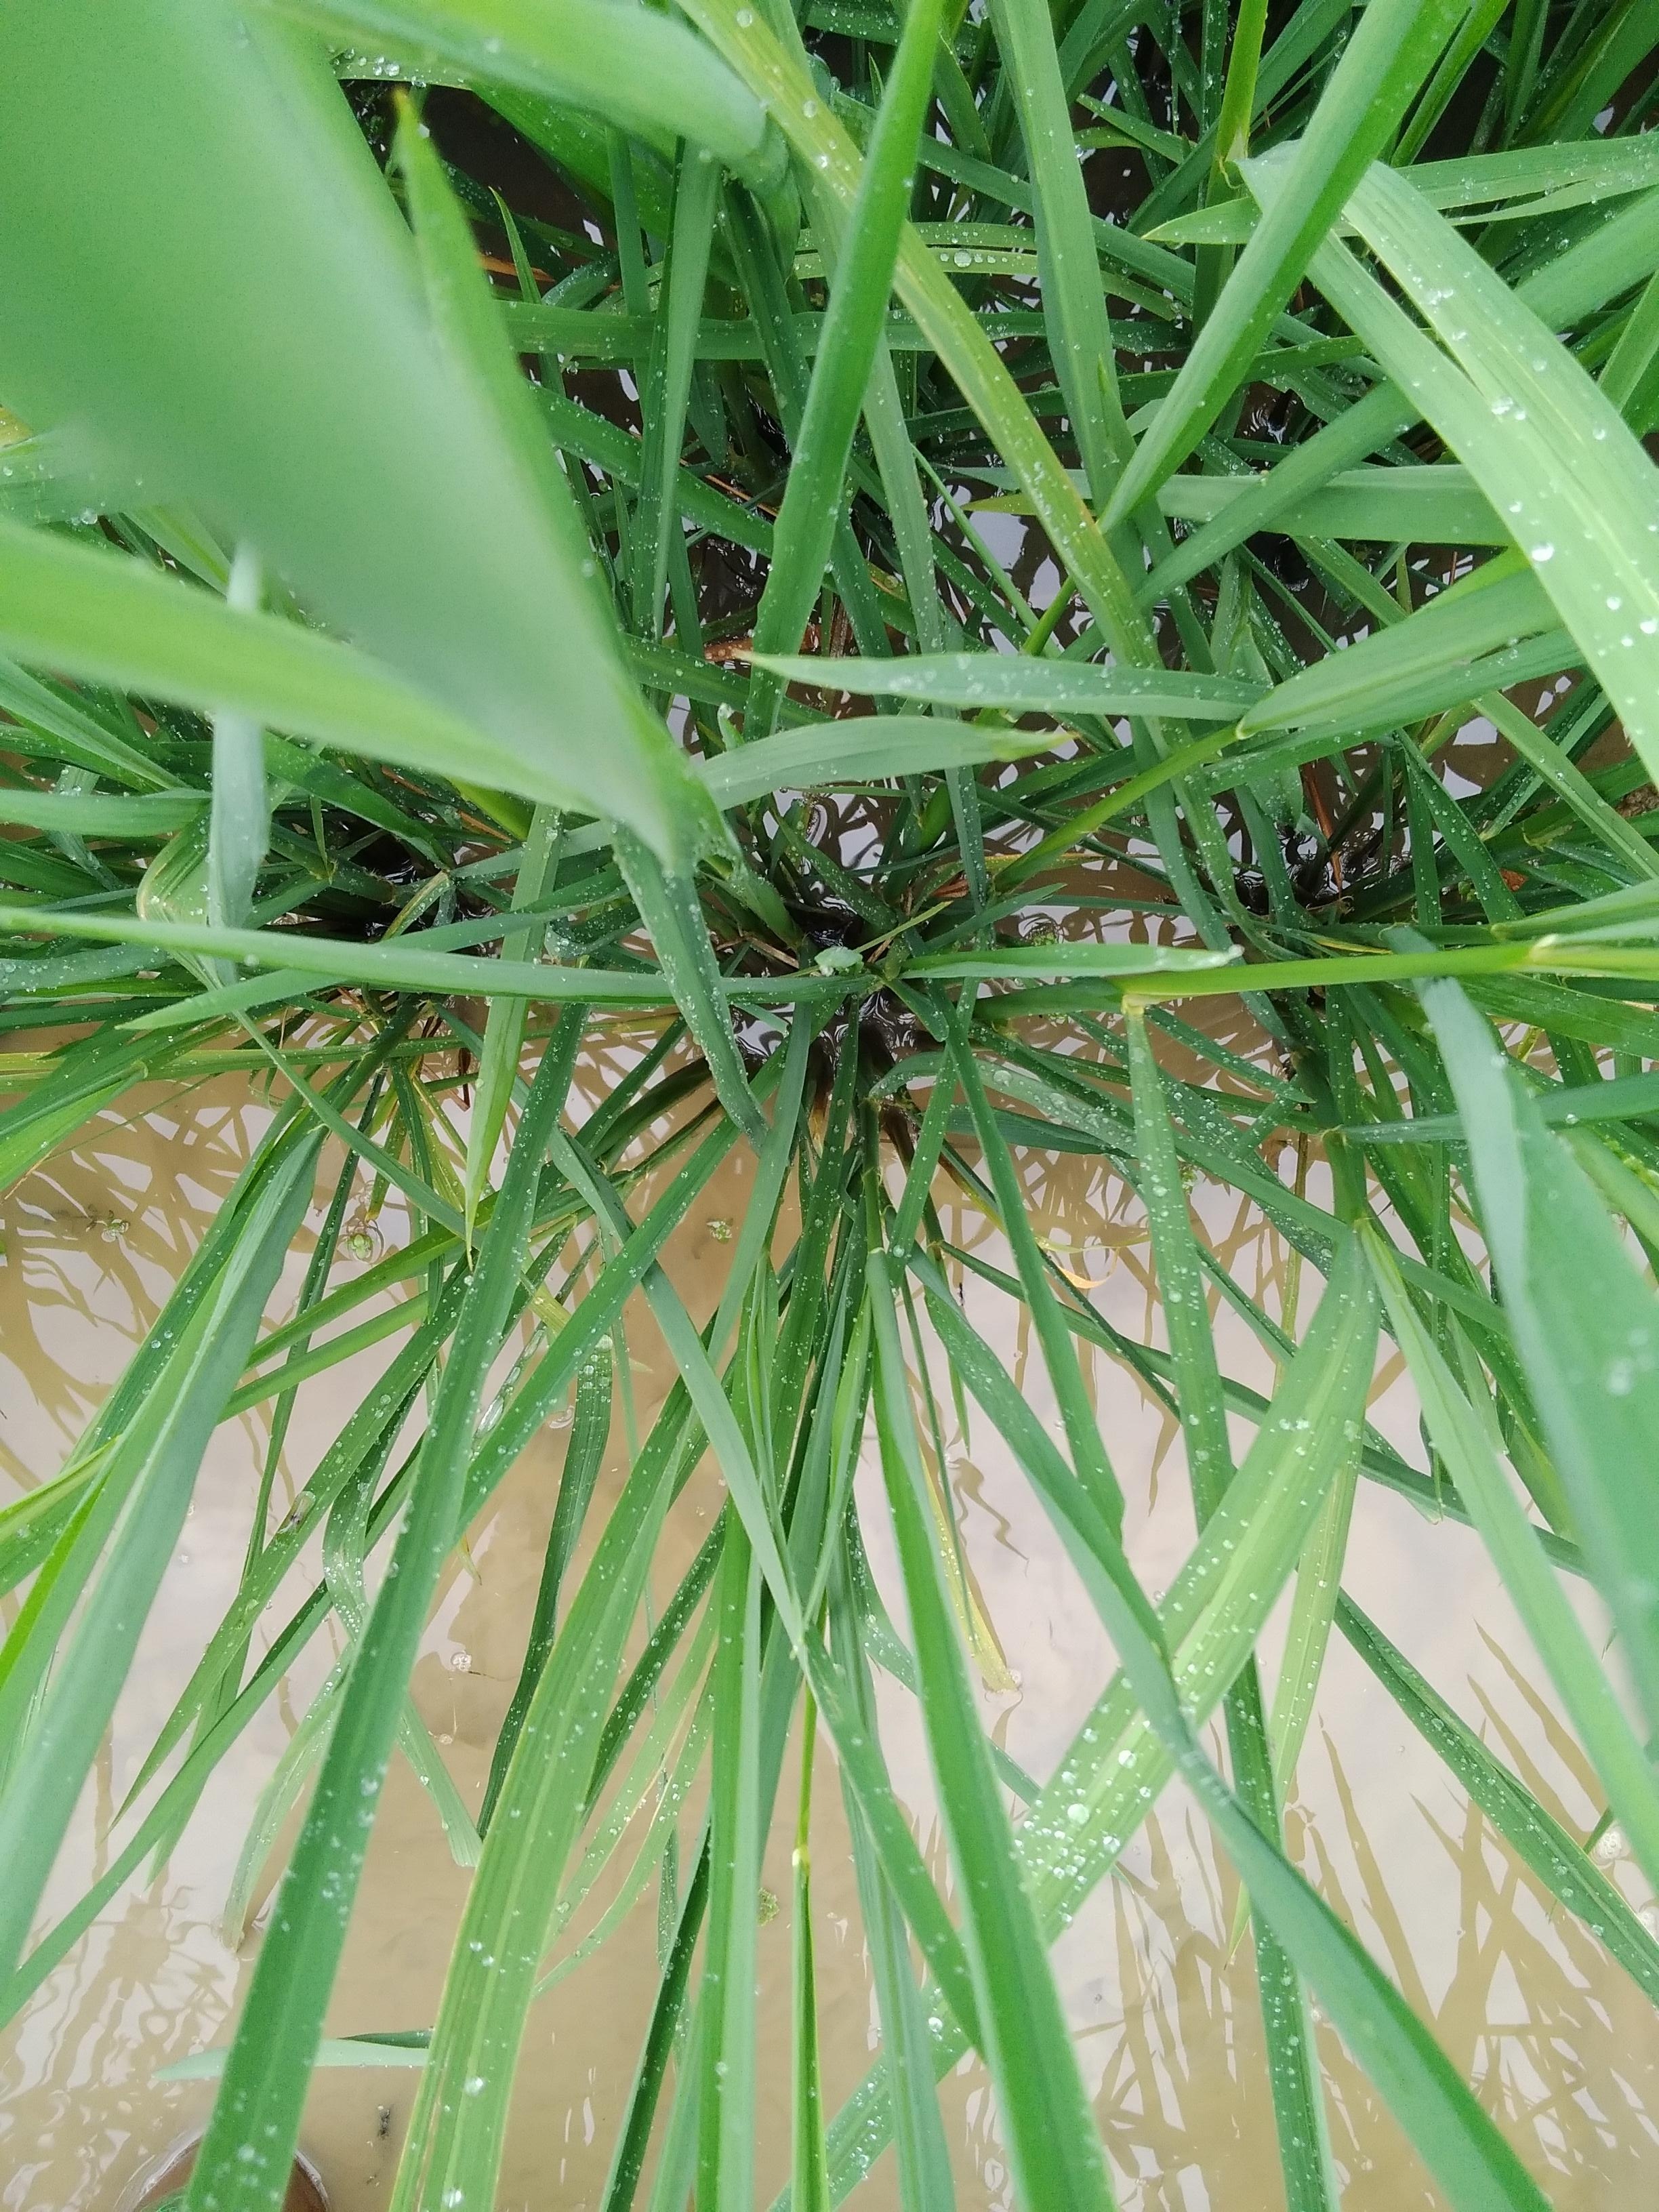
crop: rice
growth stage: booting
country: Nigeria
